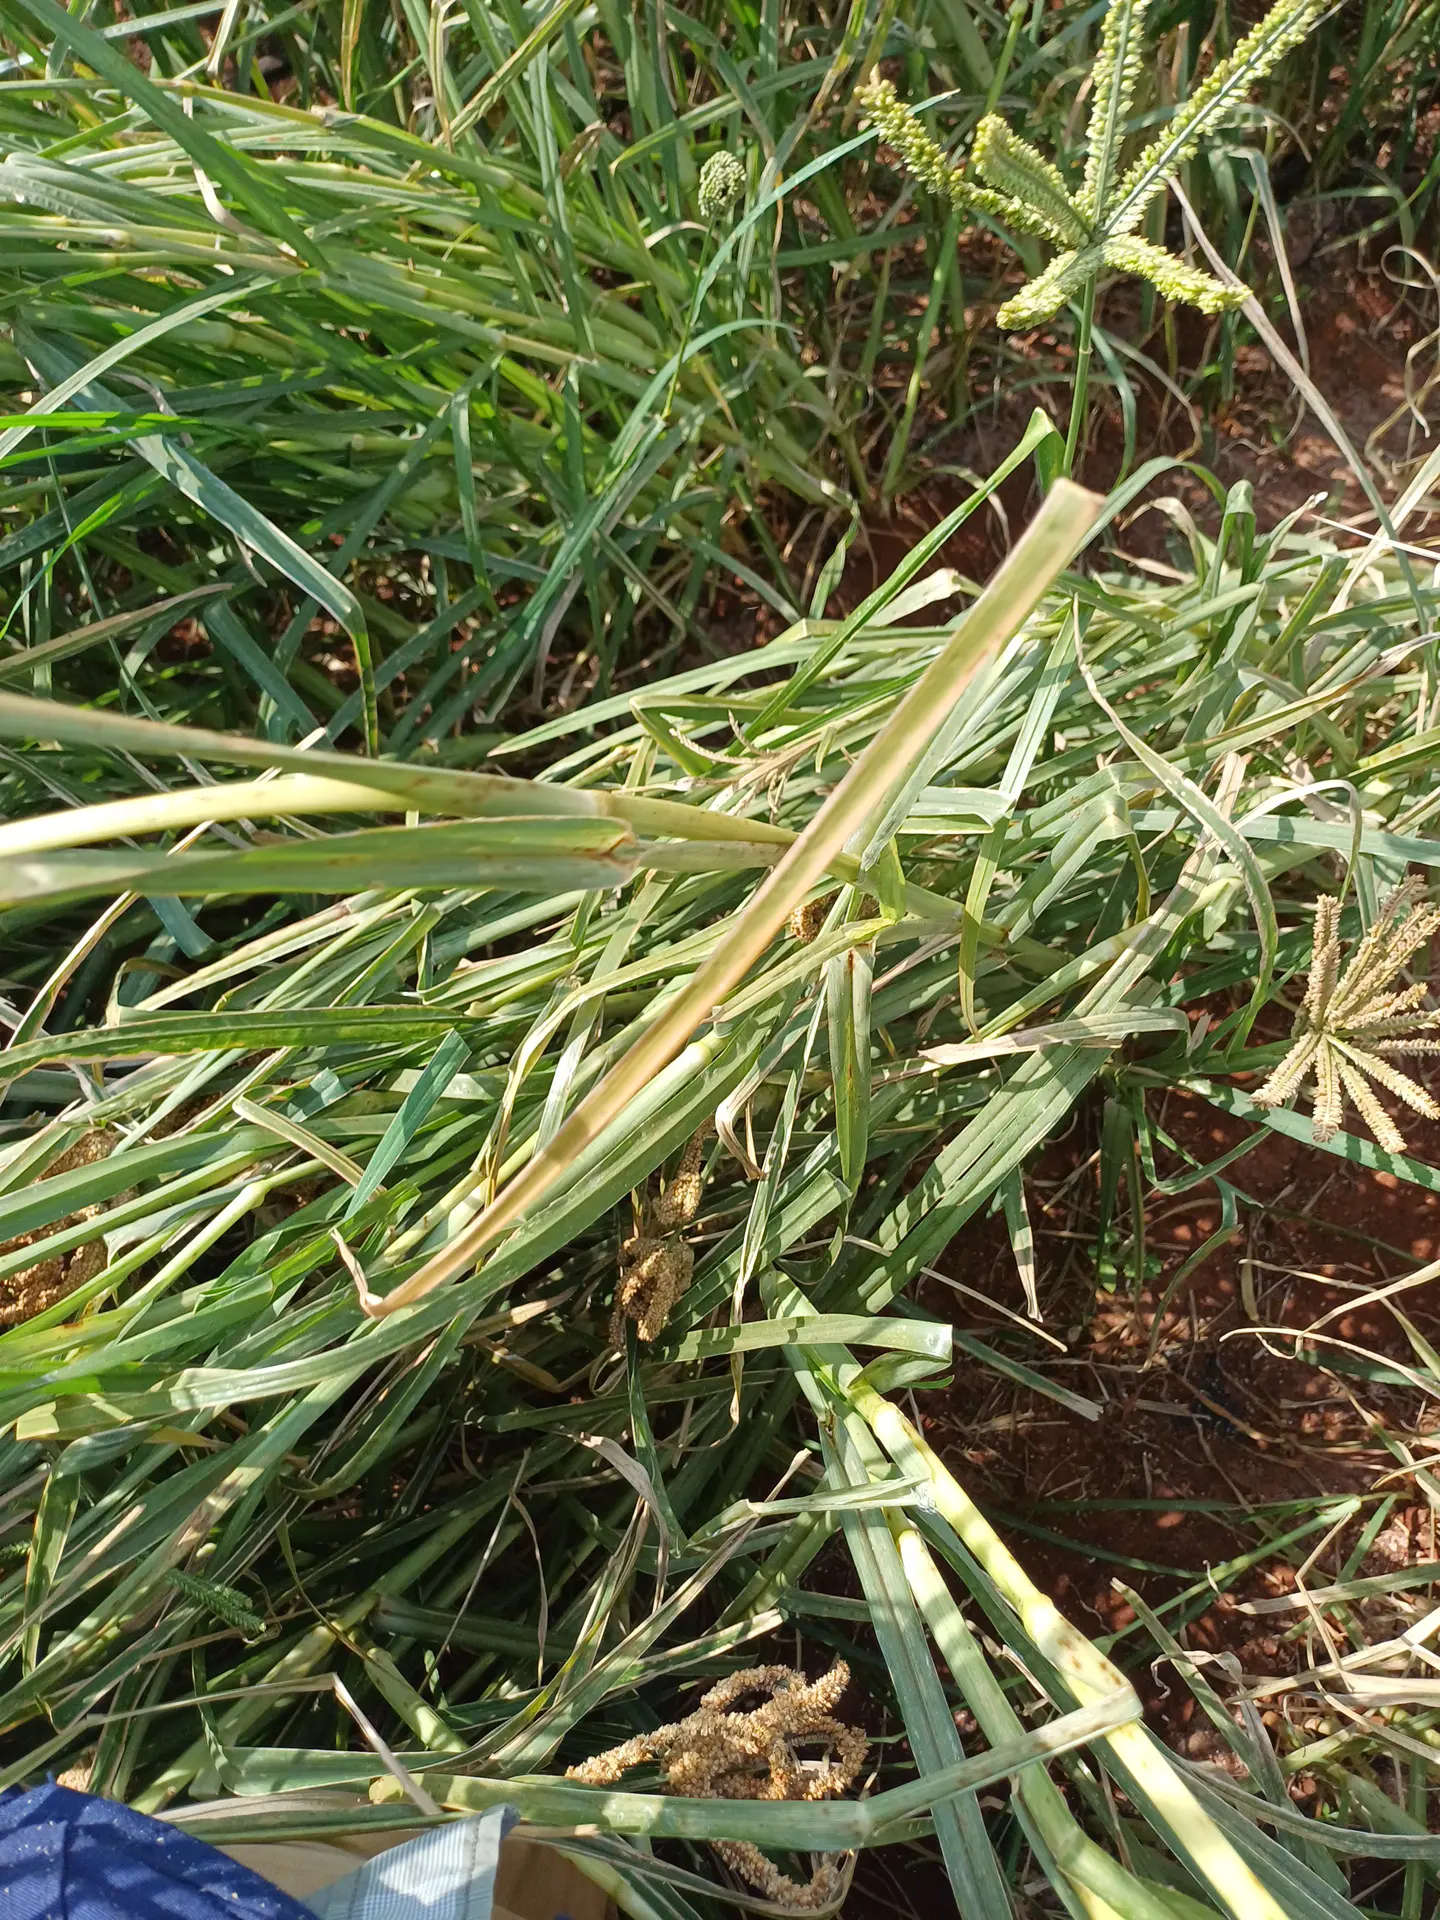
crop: finger millet
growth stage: filling grain
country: Kenya
